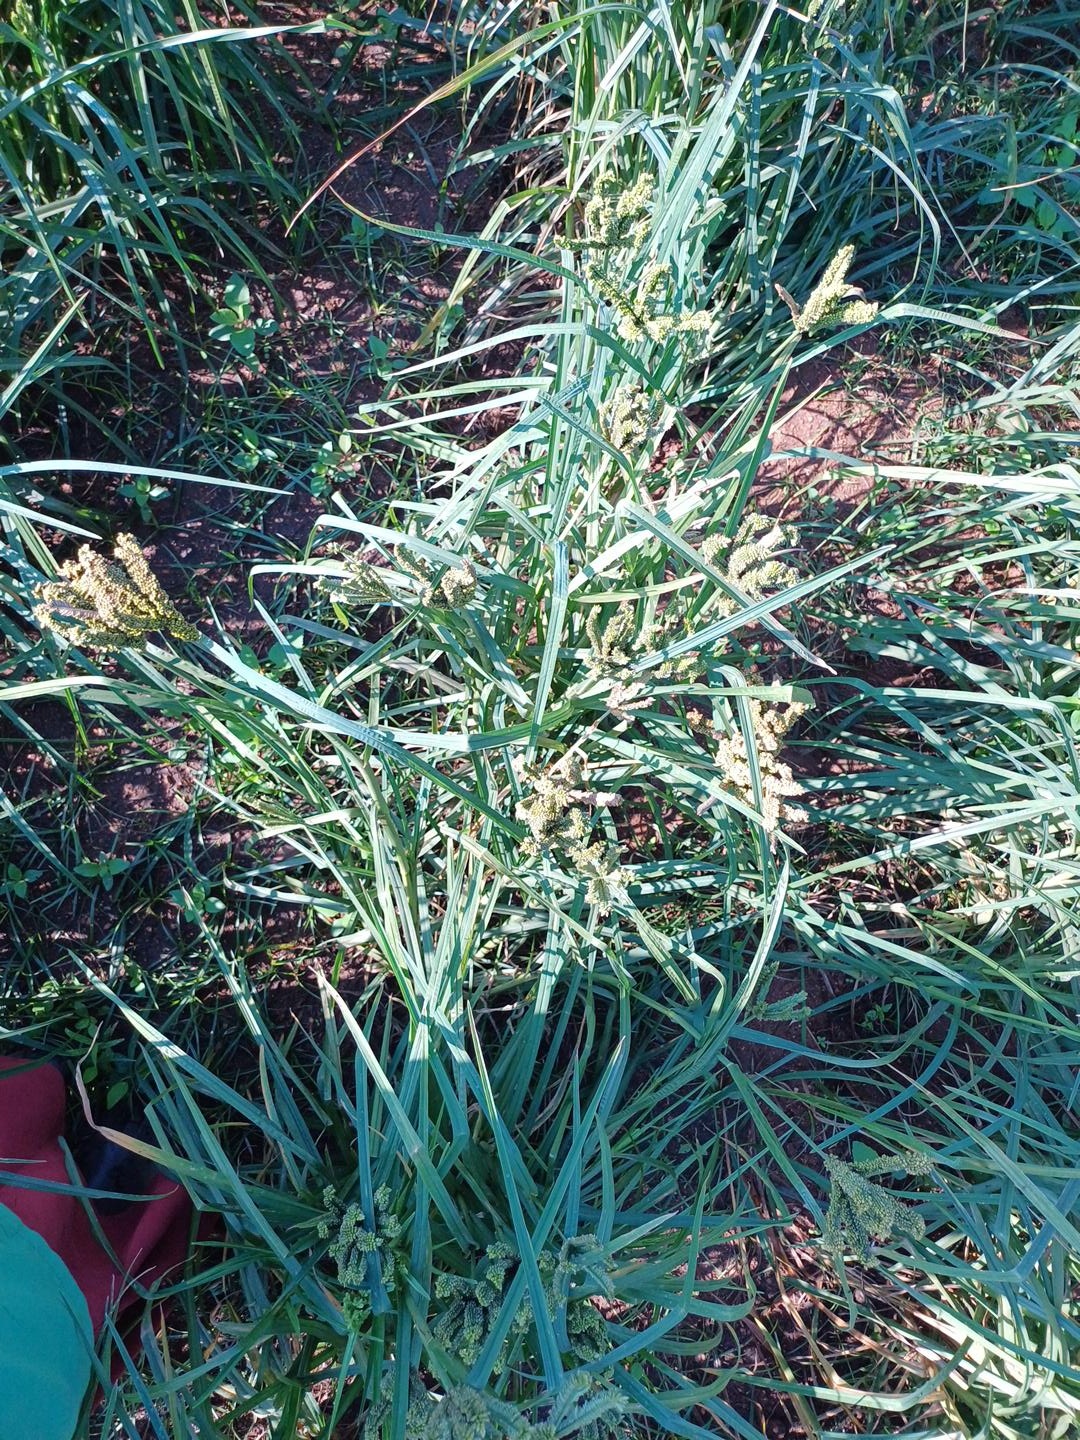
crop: finger millet
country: Kenya
